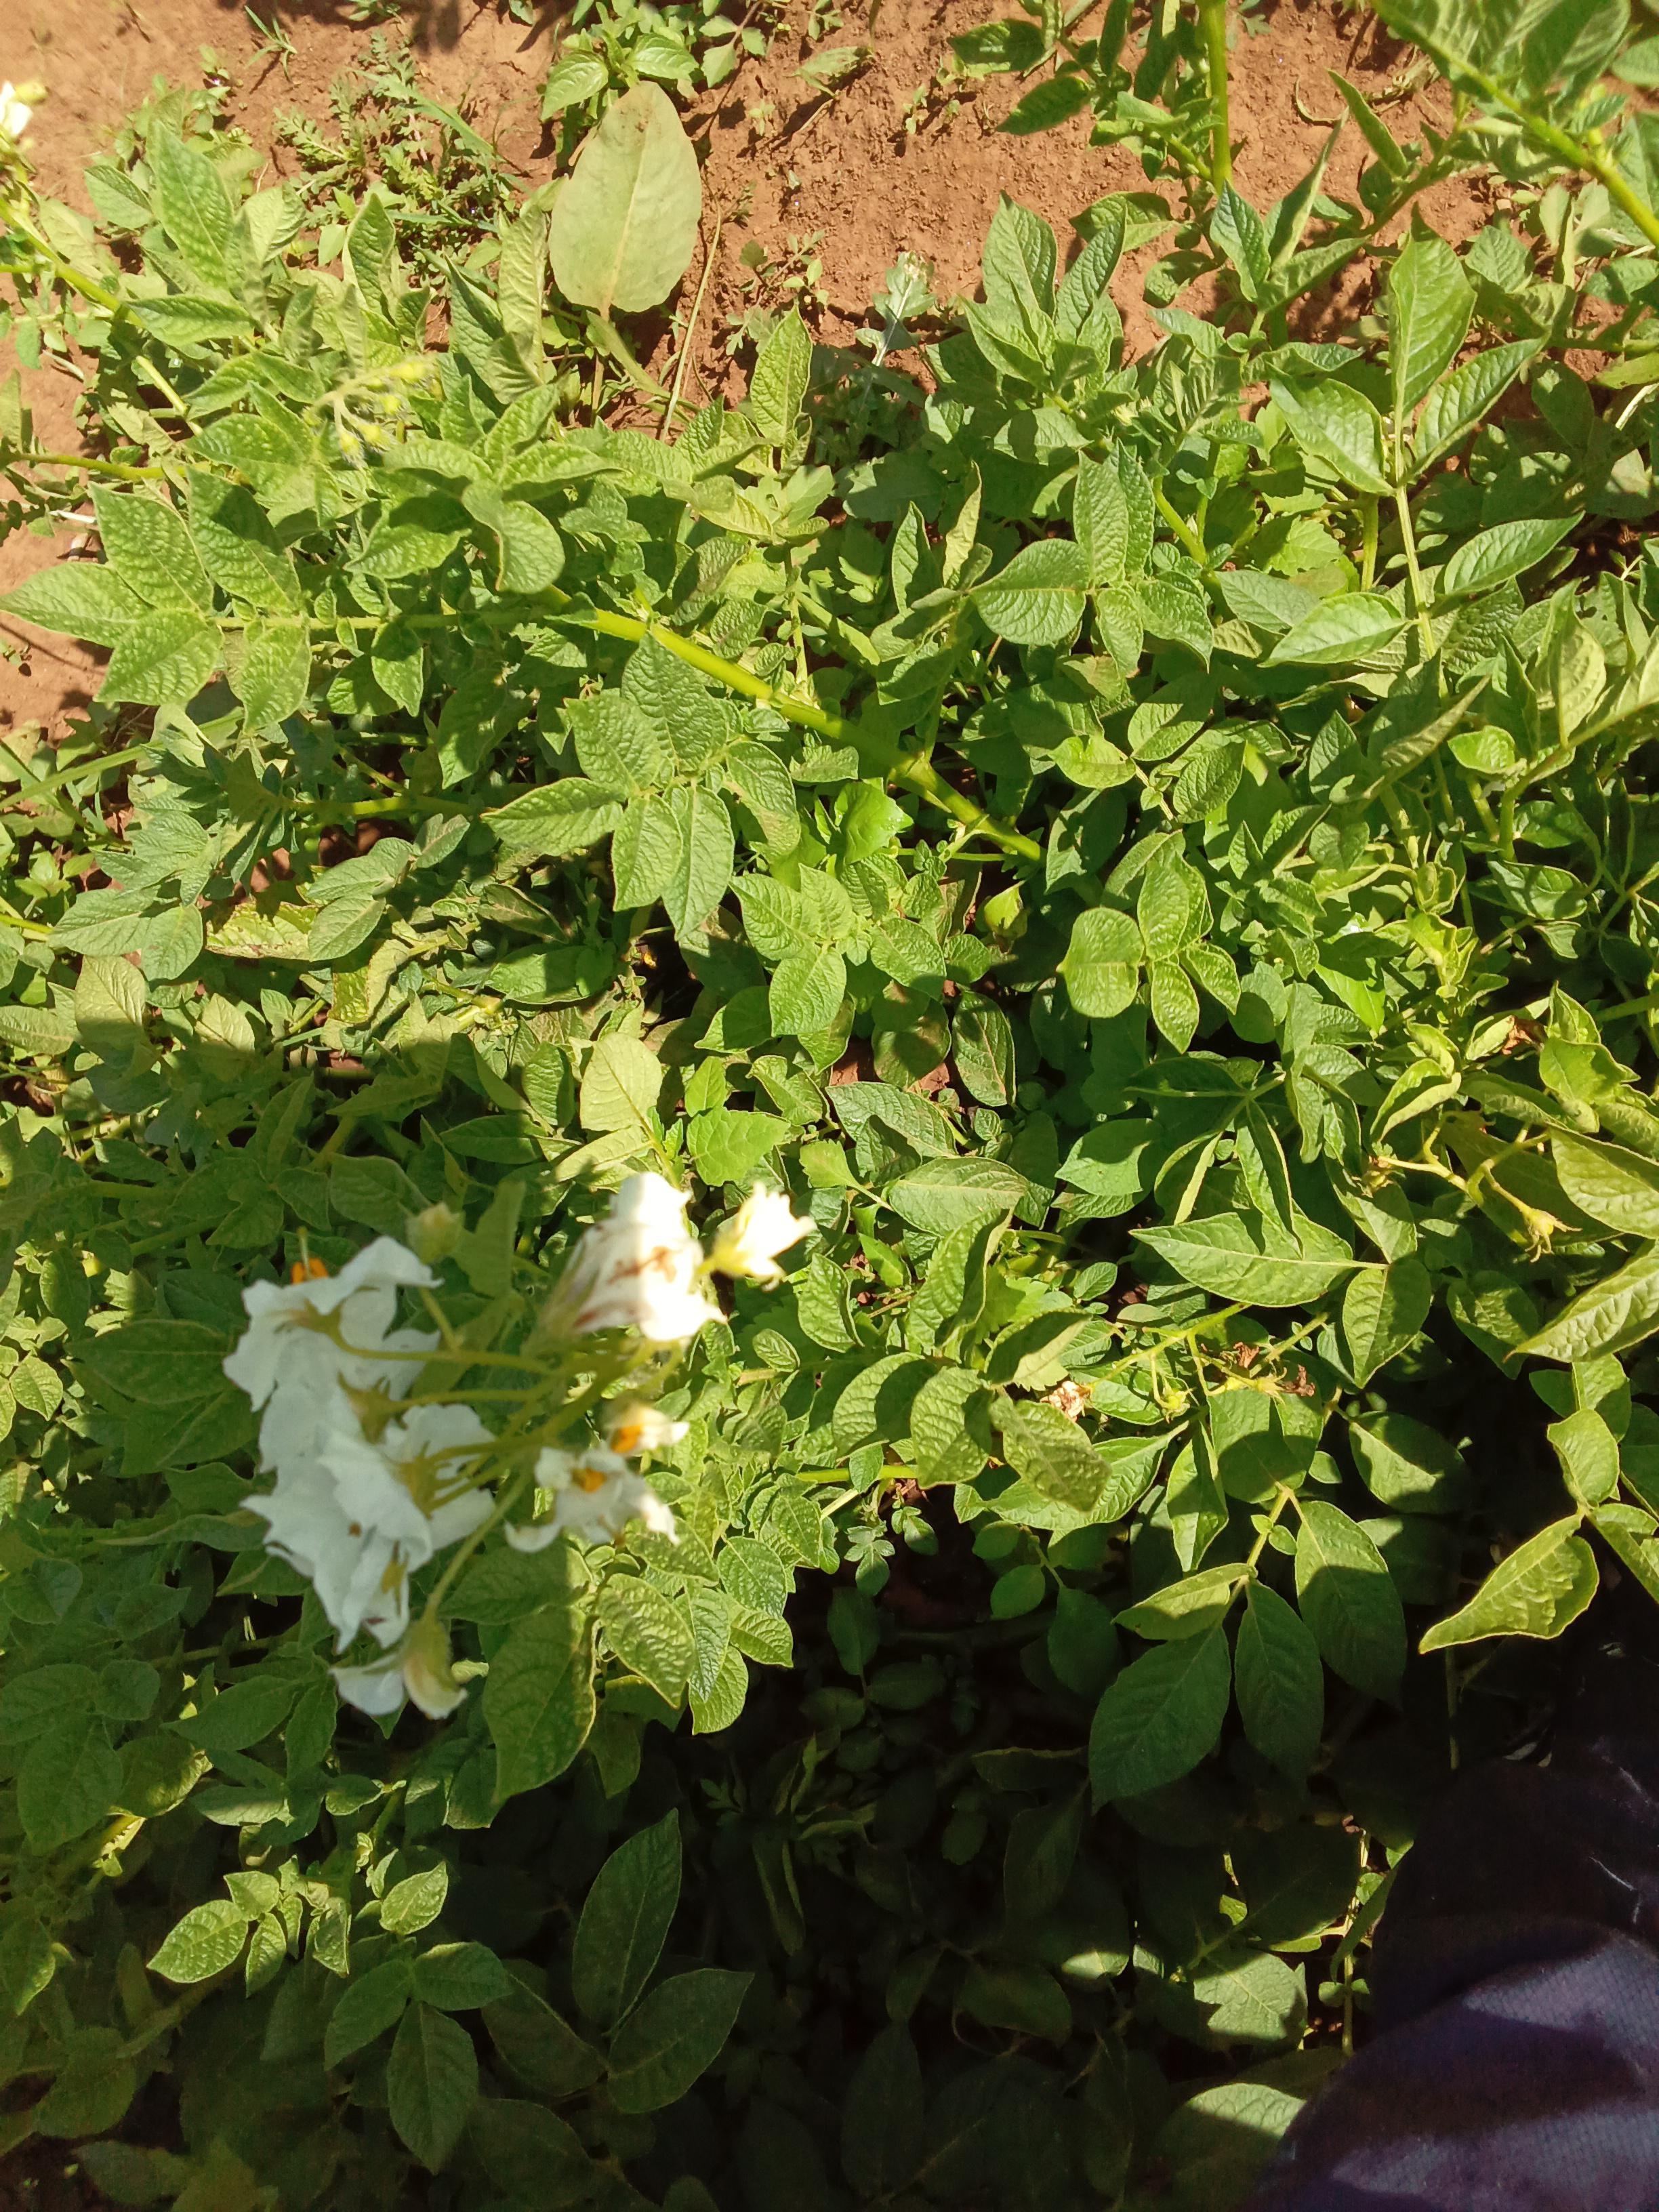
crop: potato
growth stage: flowering
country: Kenya
